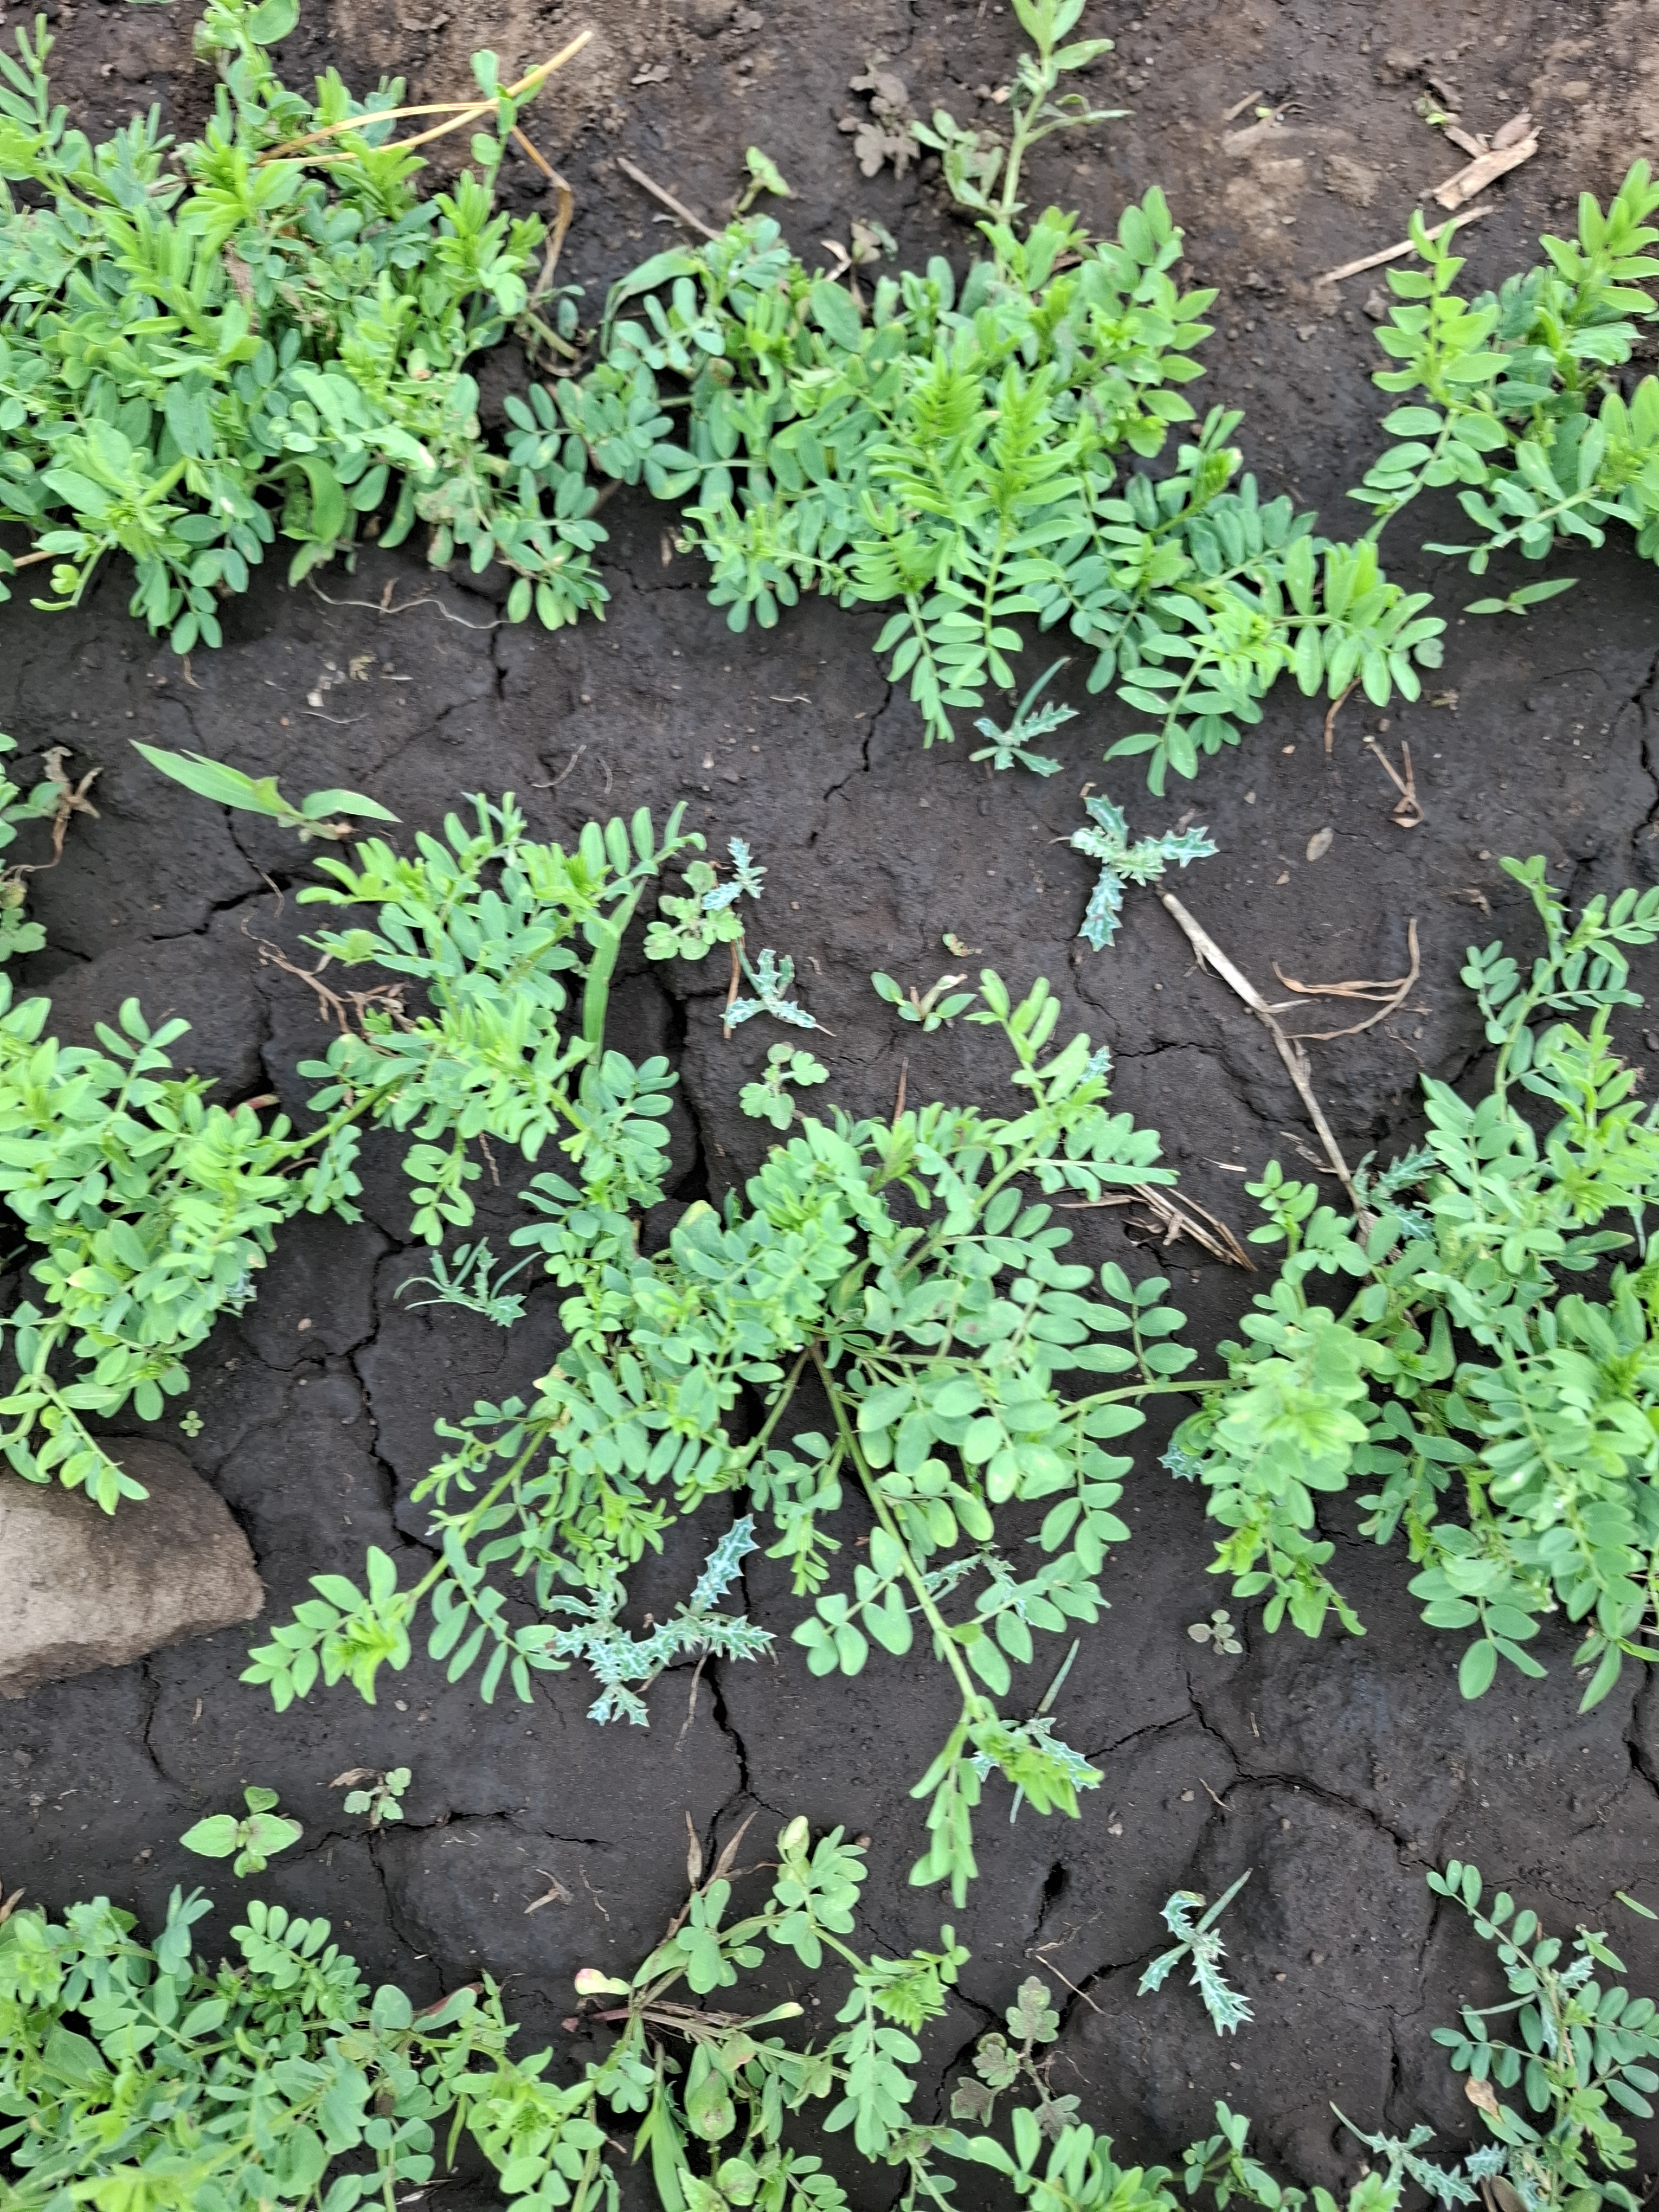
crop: lentil
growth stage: vegetative
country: Tanzania
